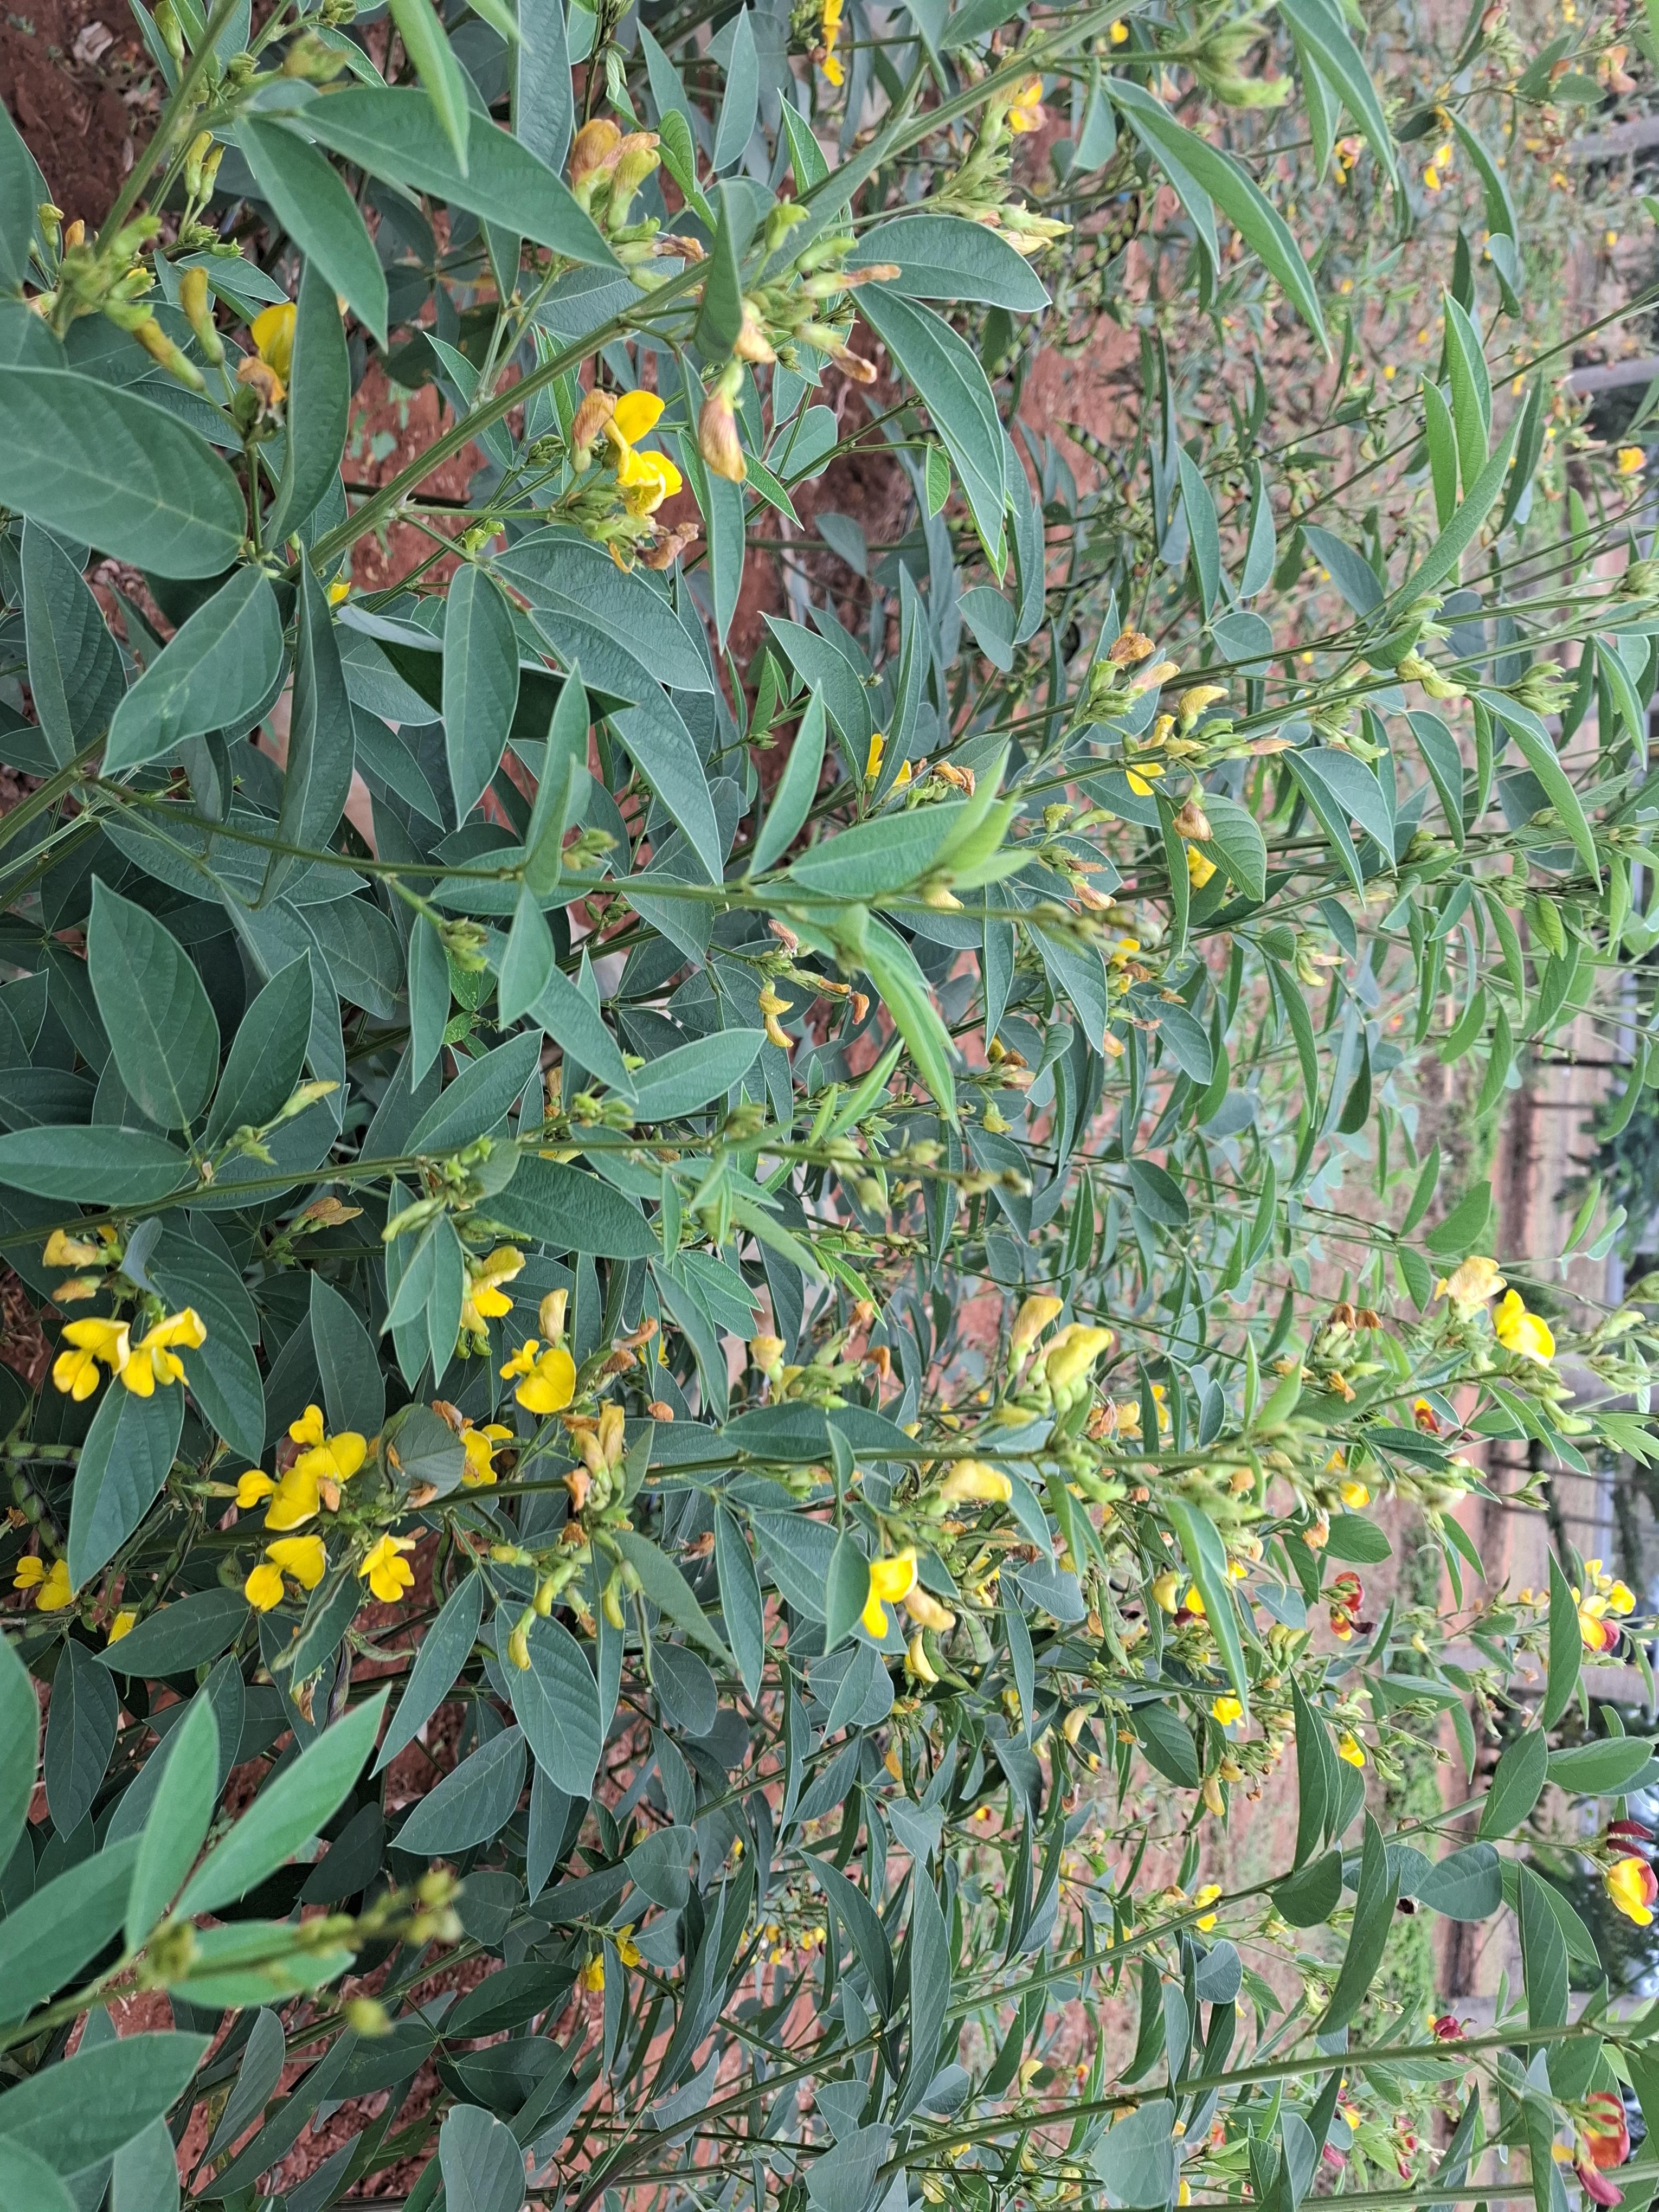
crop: pigeonpea
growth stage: development pod
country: Kenya
